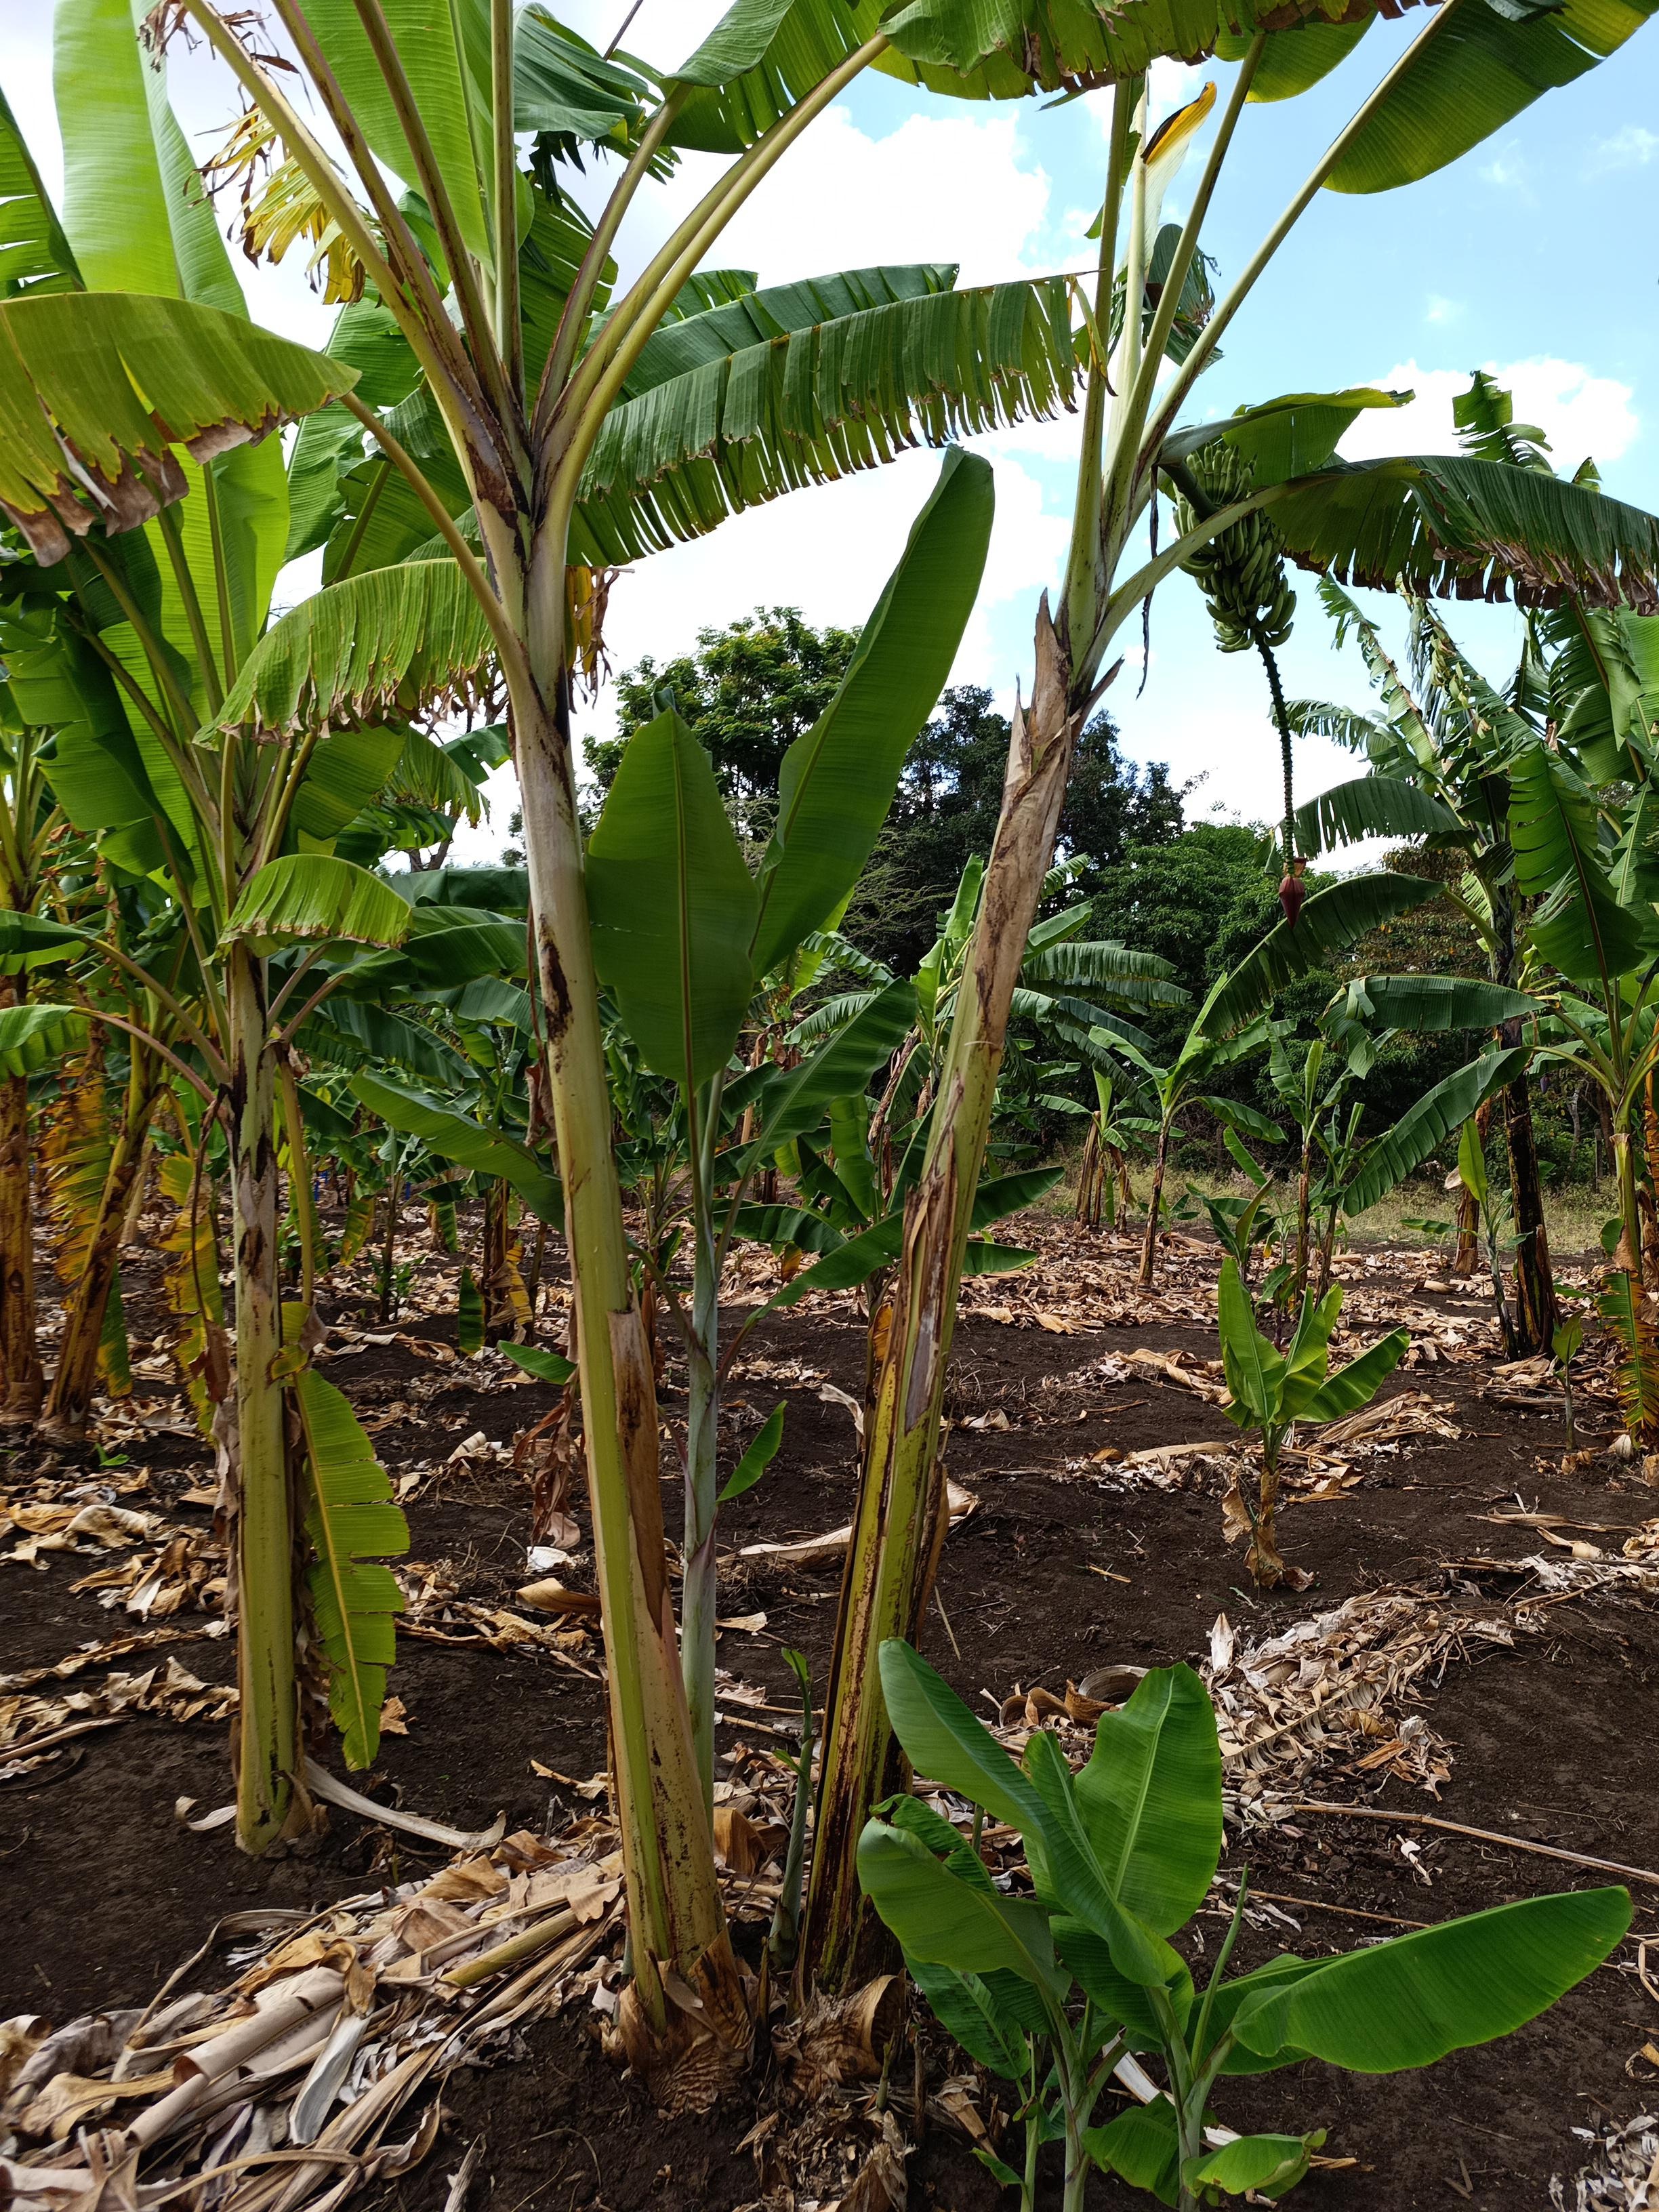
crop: banana
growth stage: development fruit
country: Tanzania
